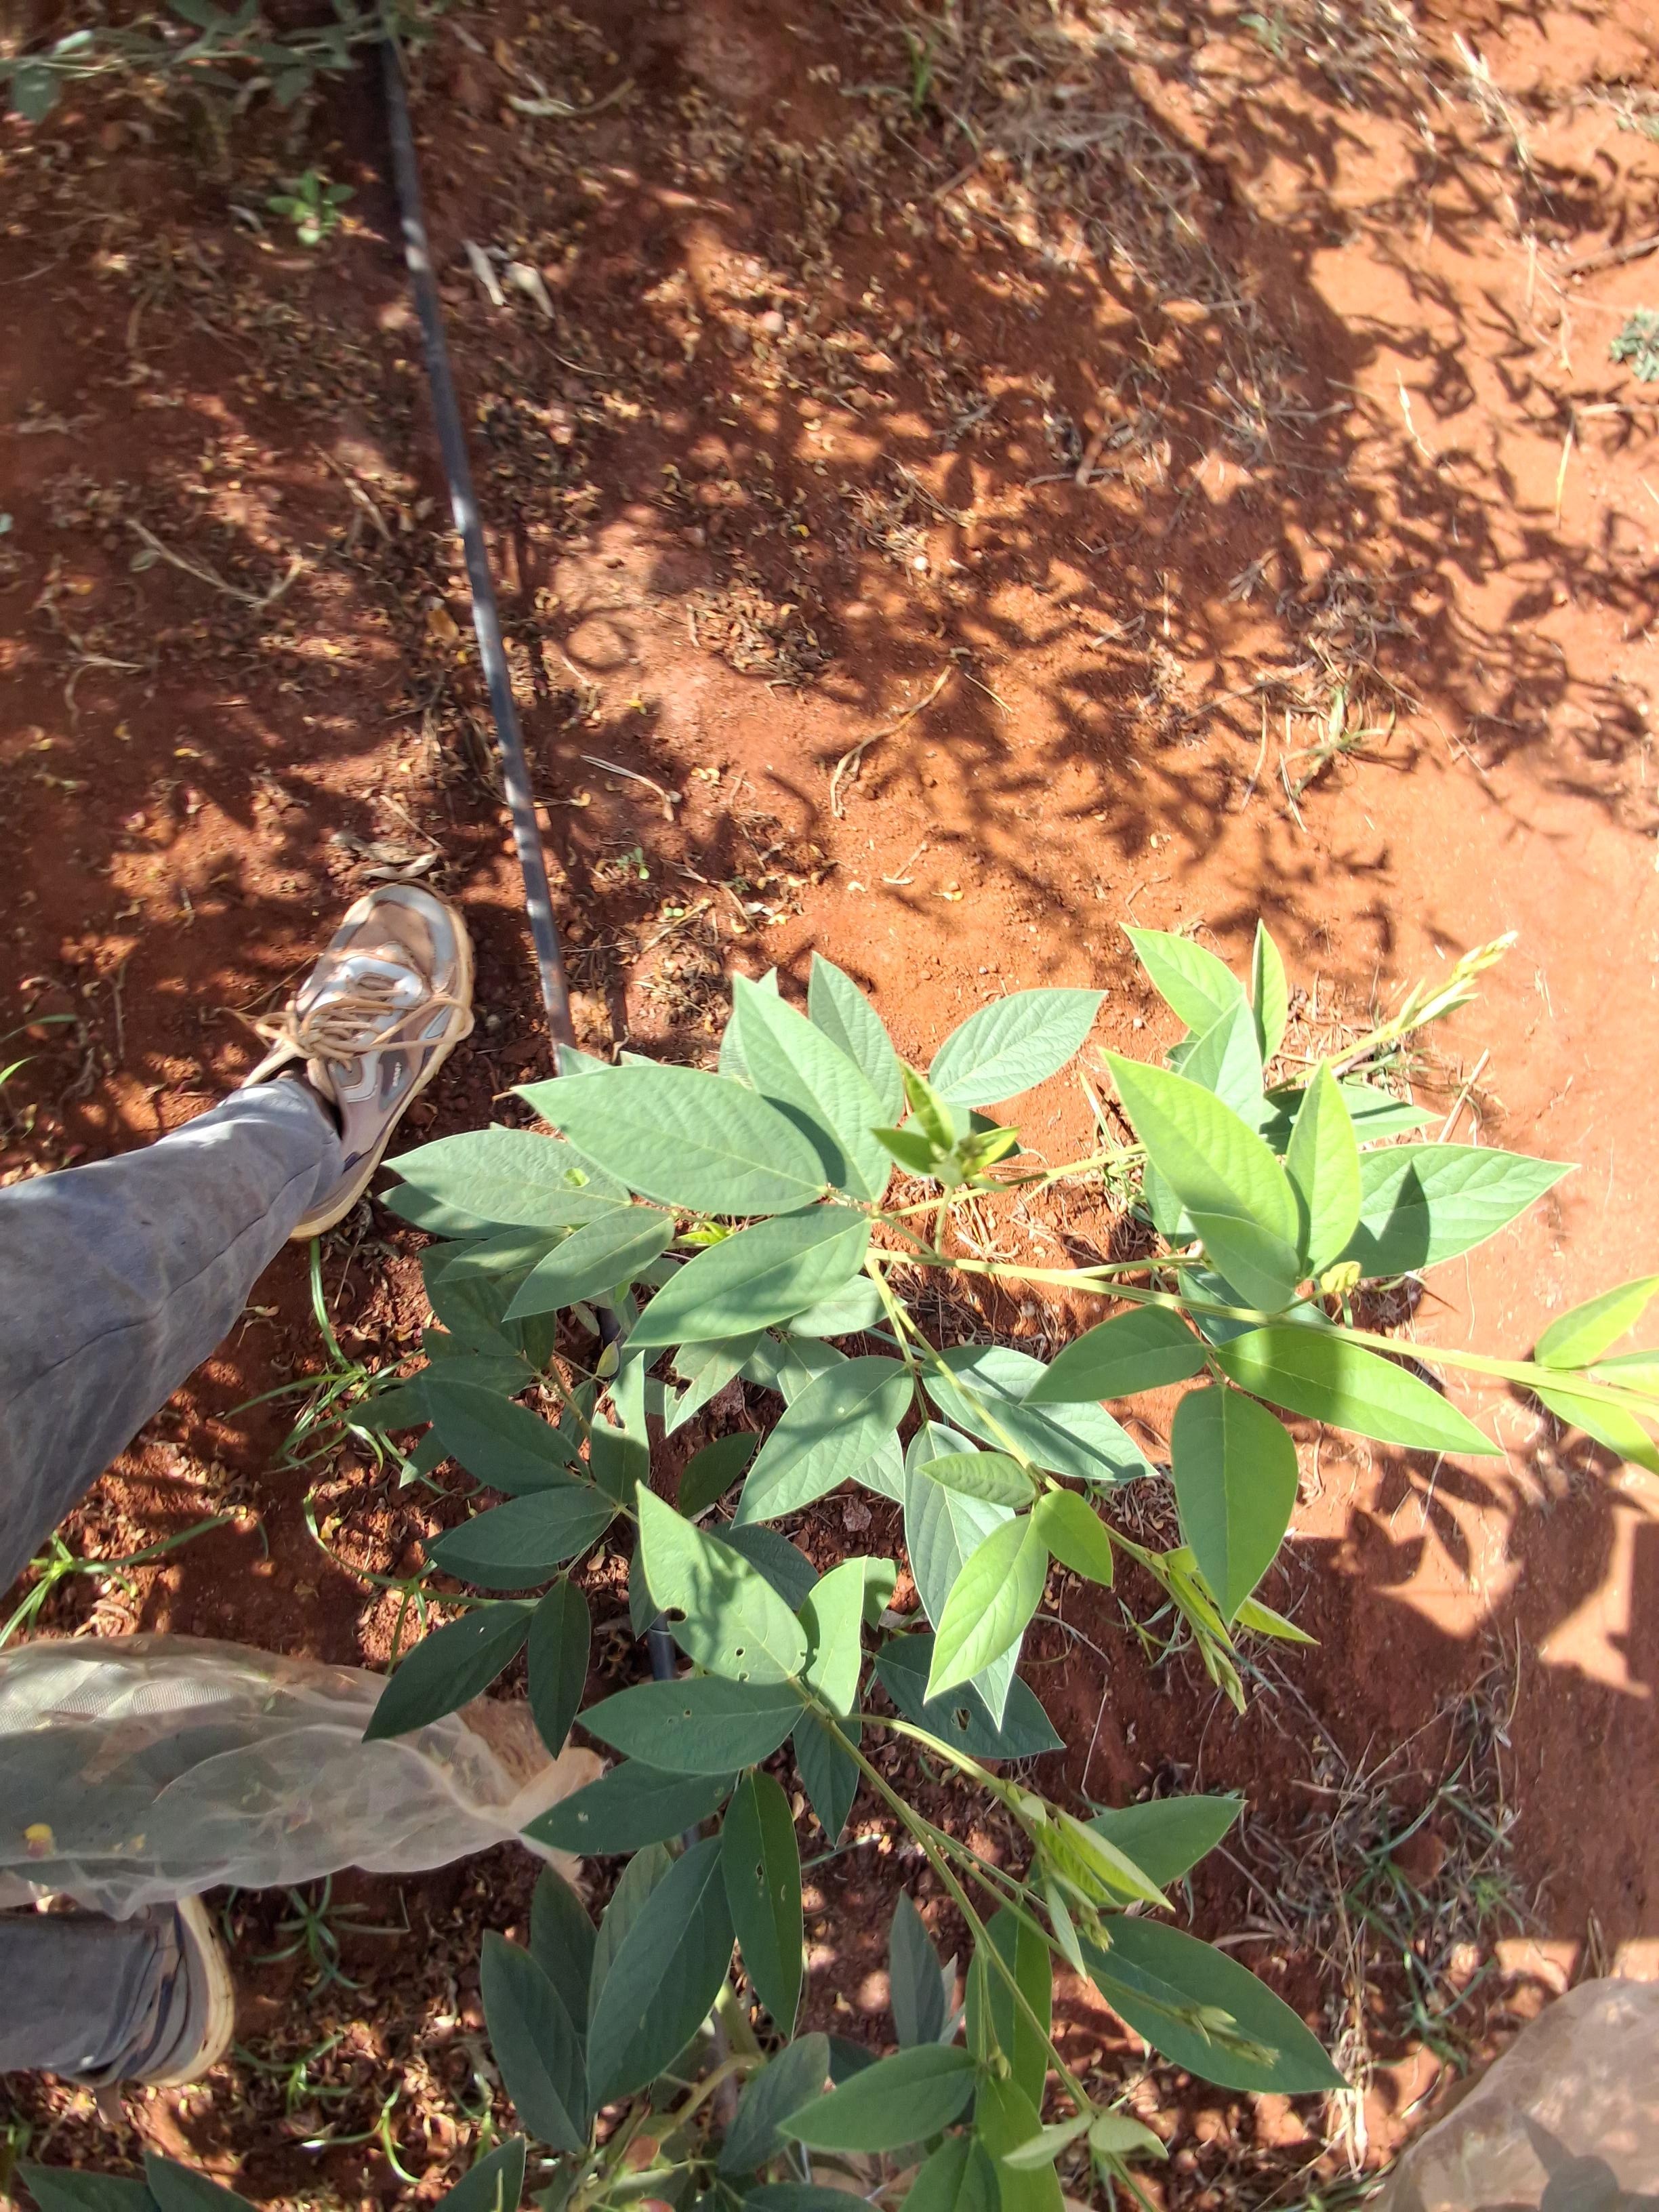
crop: pigeonpea
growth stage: development pod
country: Kenya
